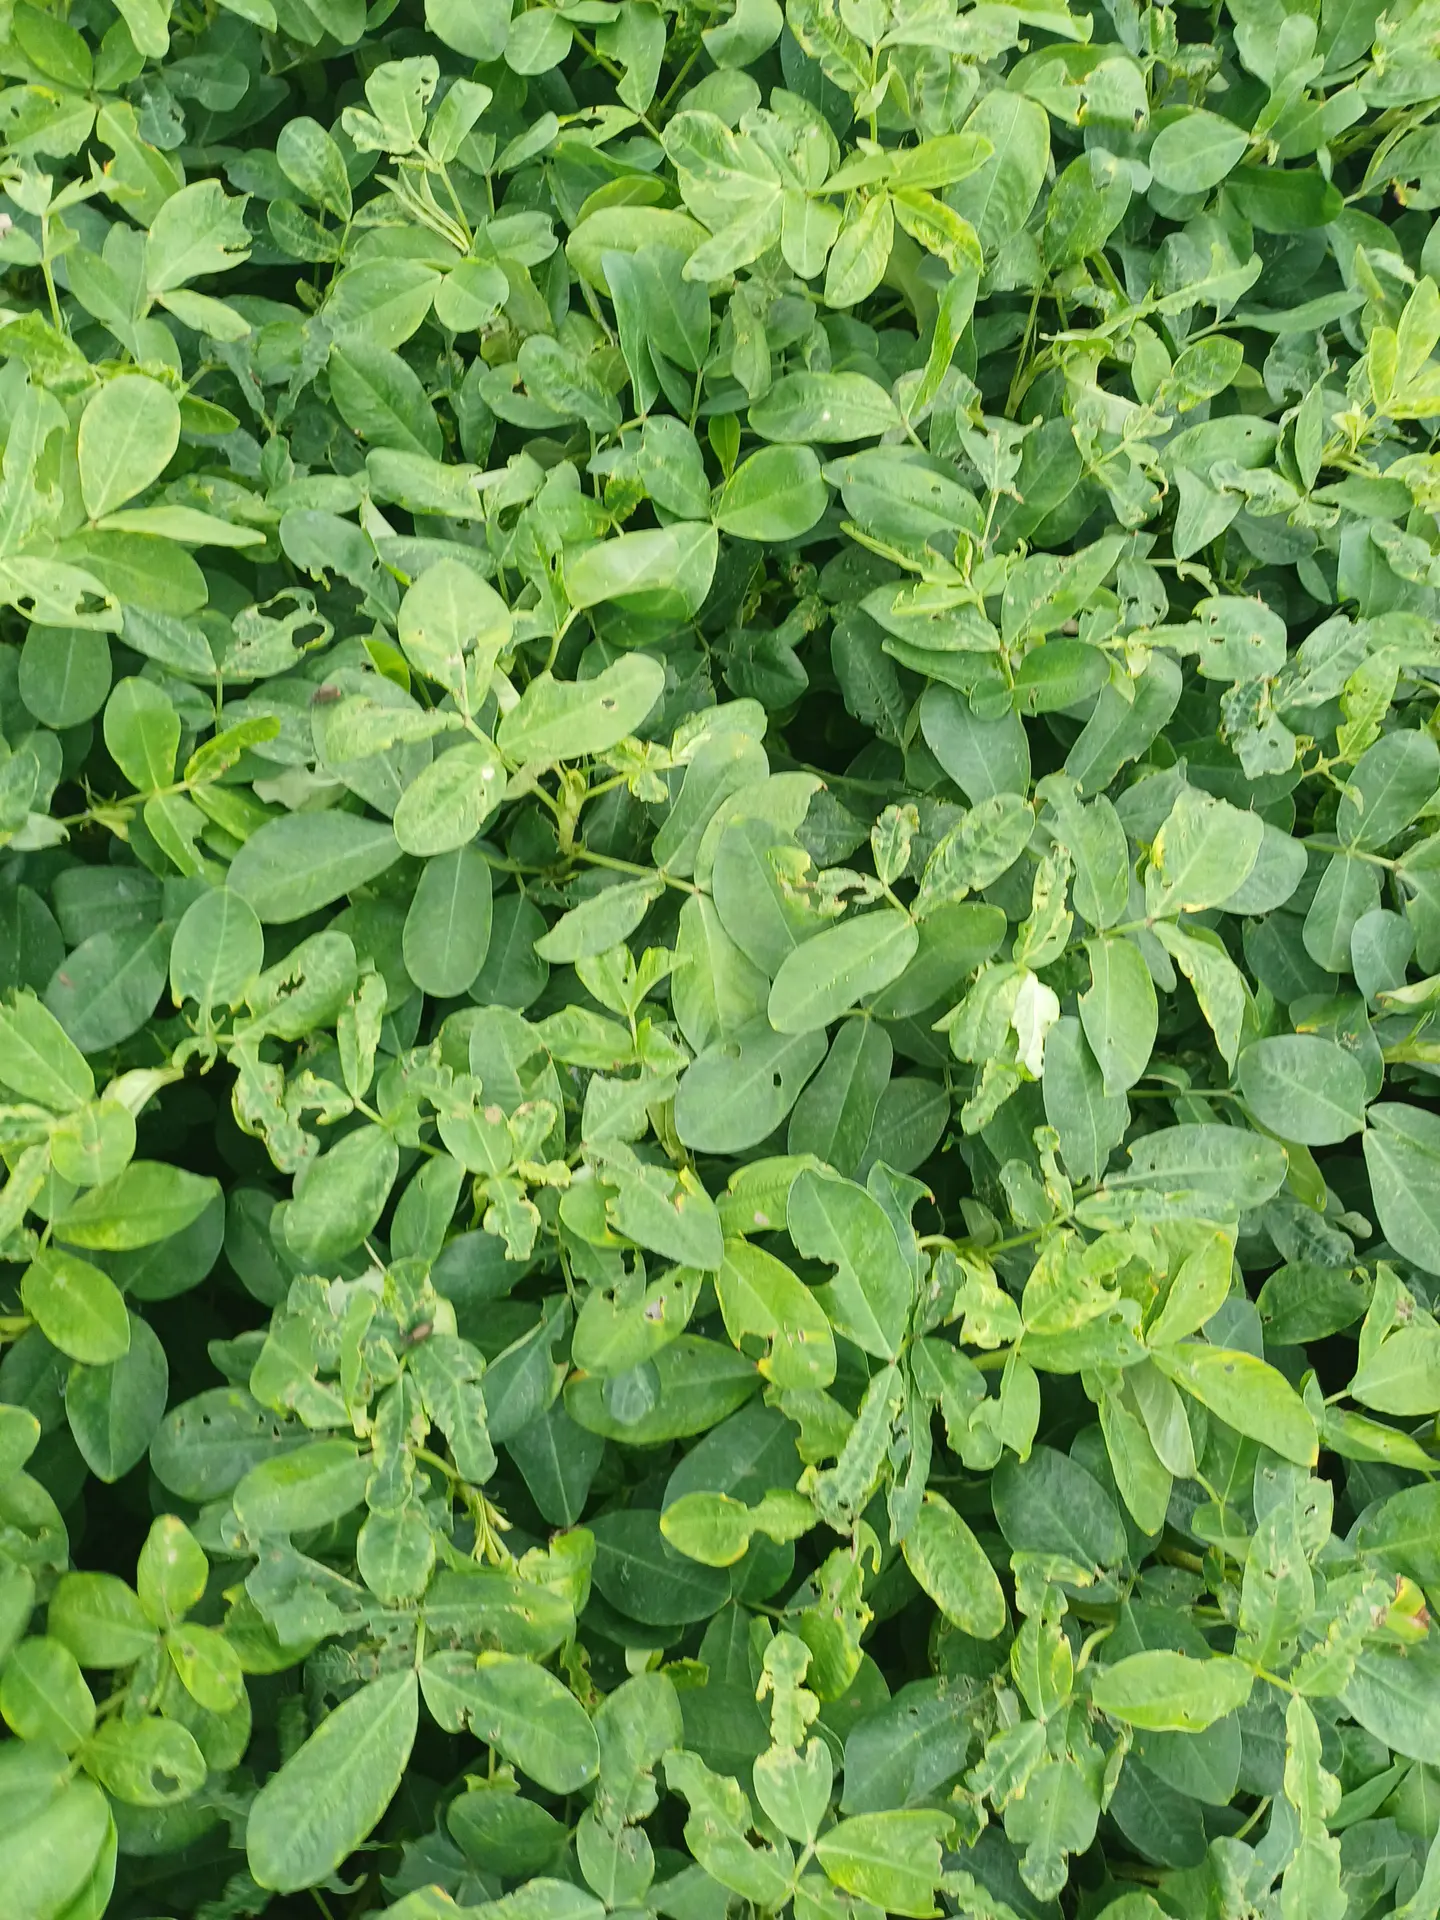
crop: groundnut
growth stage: pegging
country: Kenya
